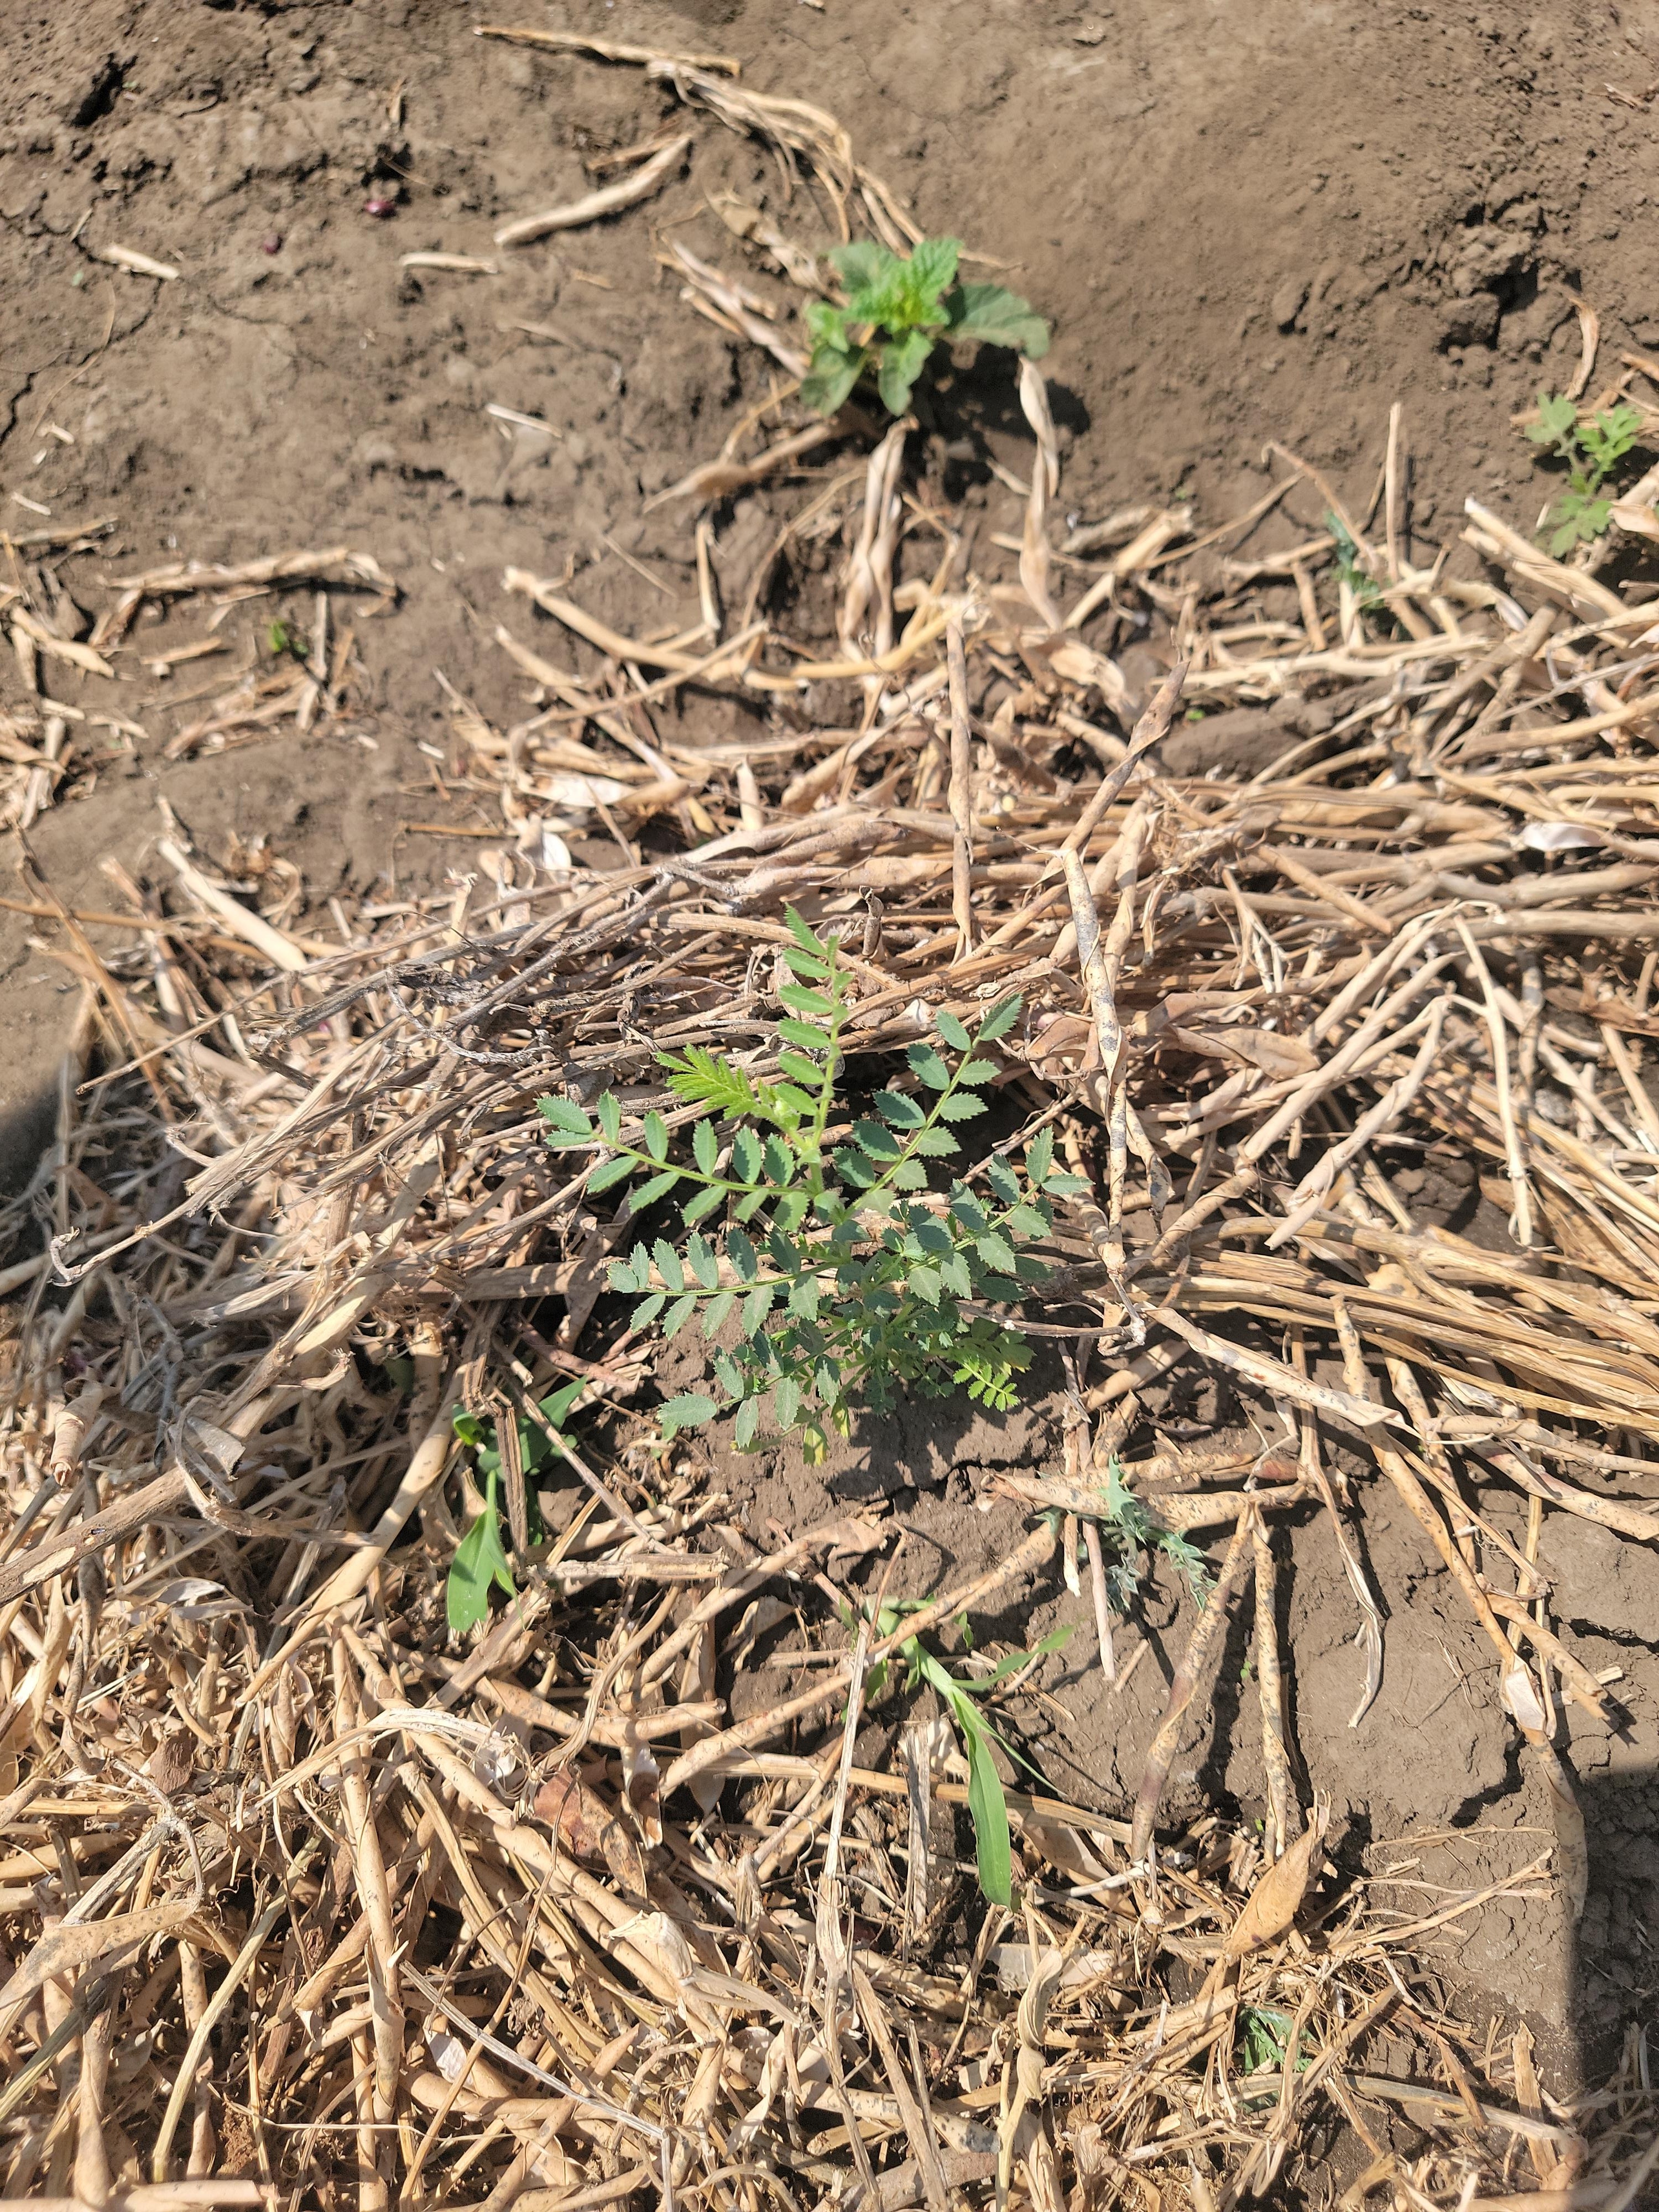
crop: chickpea
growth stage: vegetative
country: Tanzania
